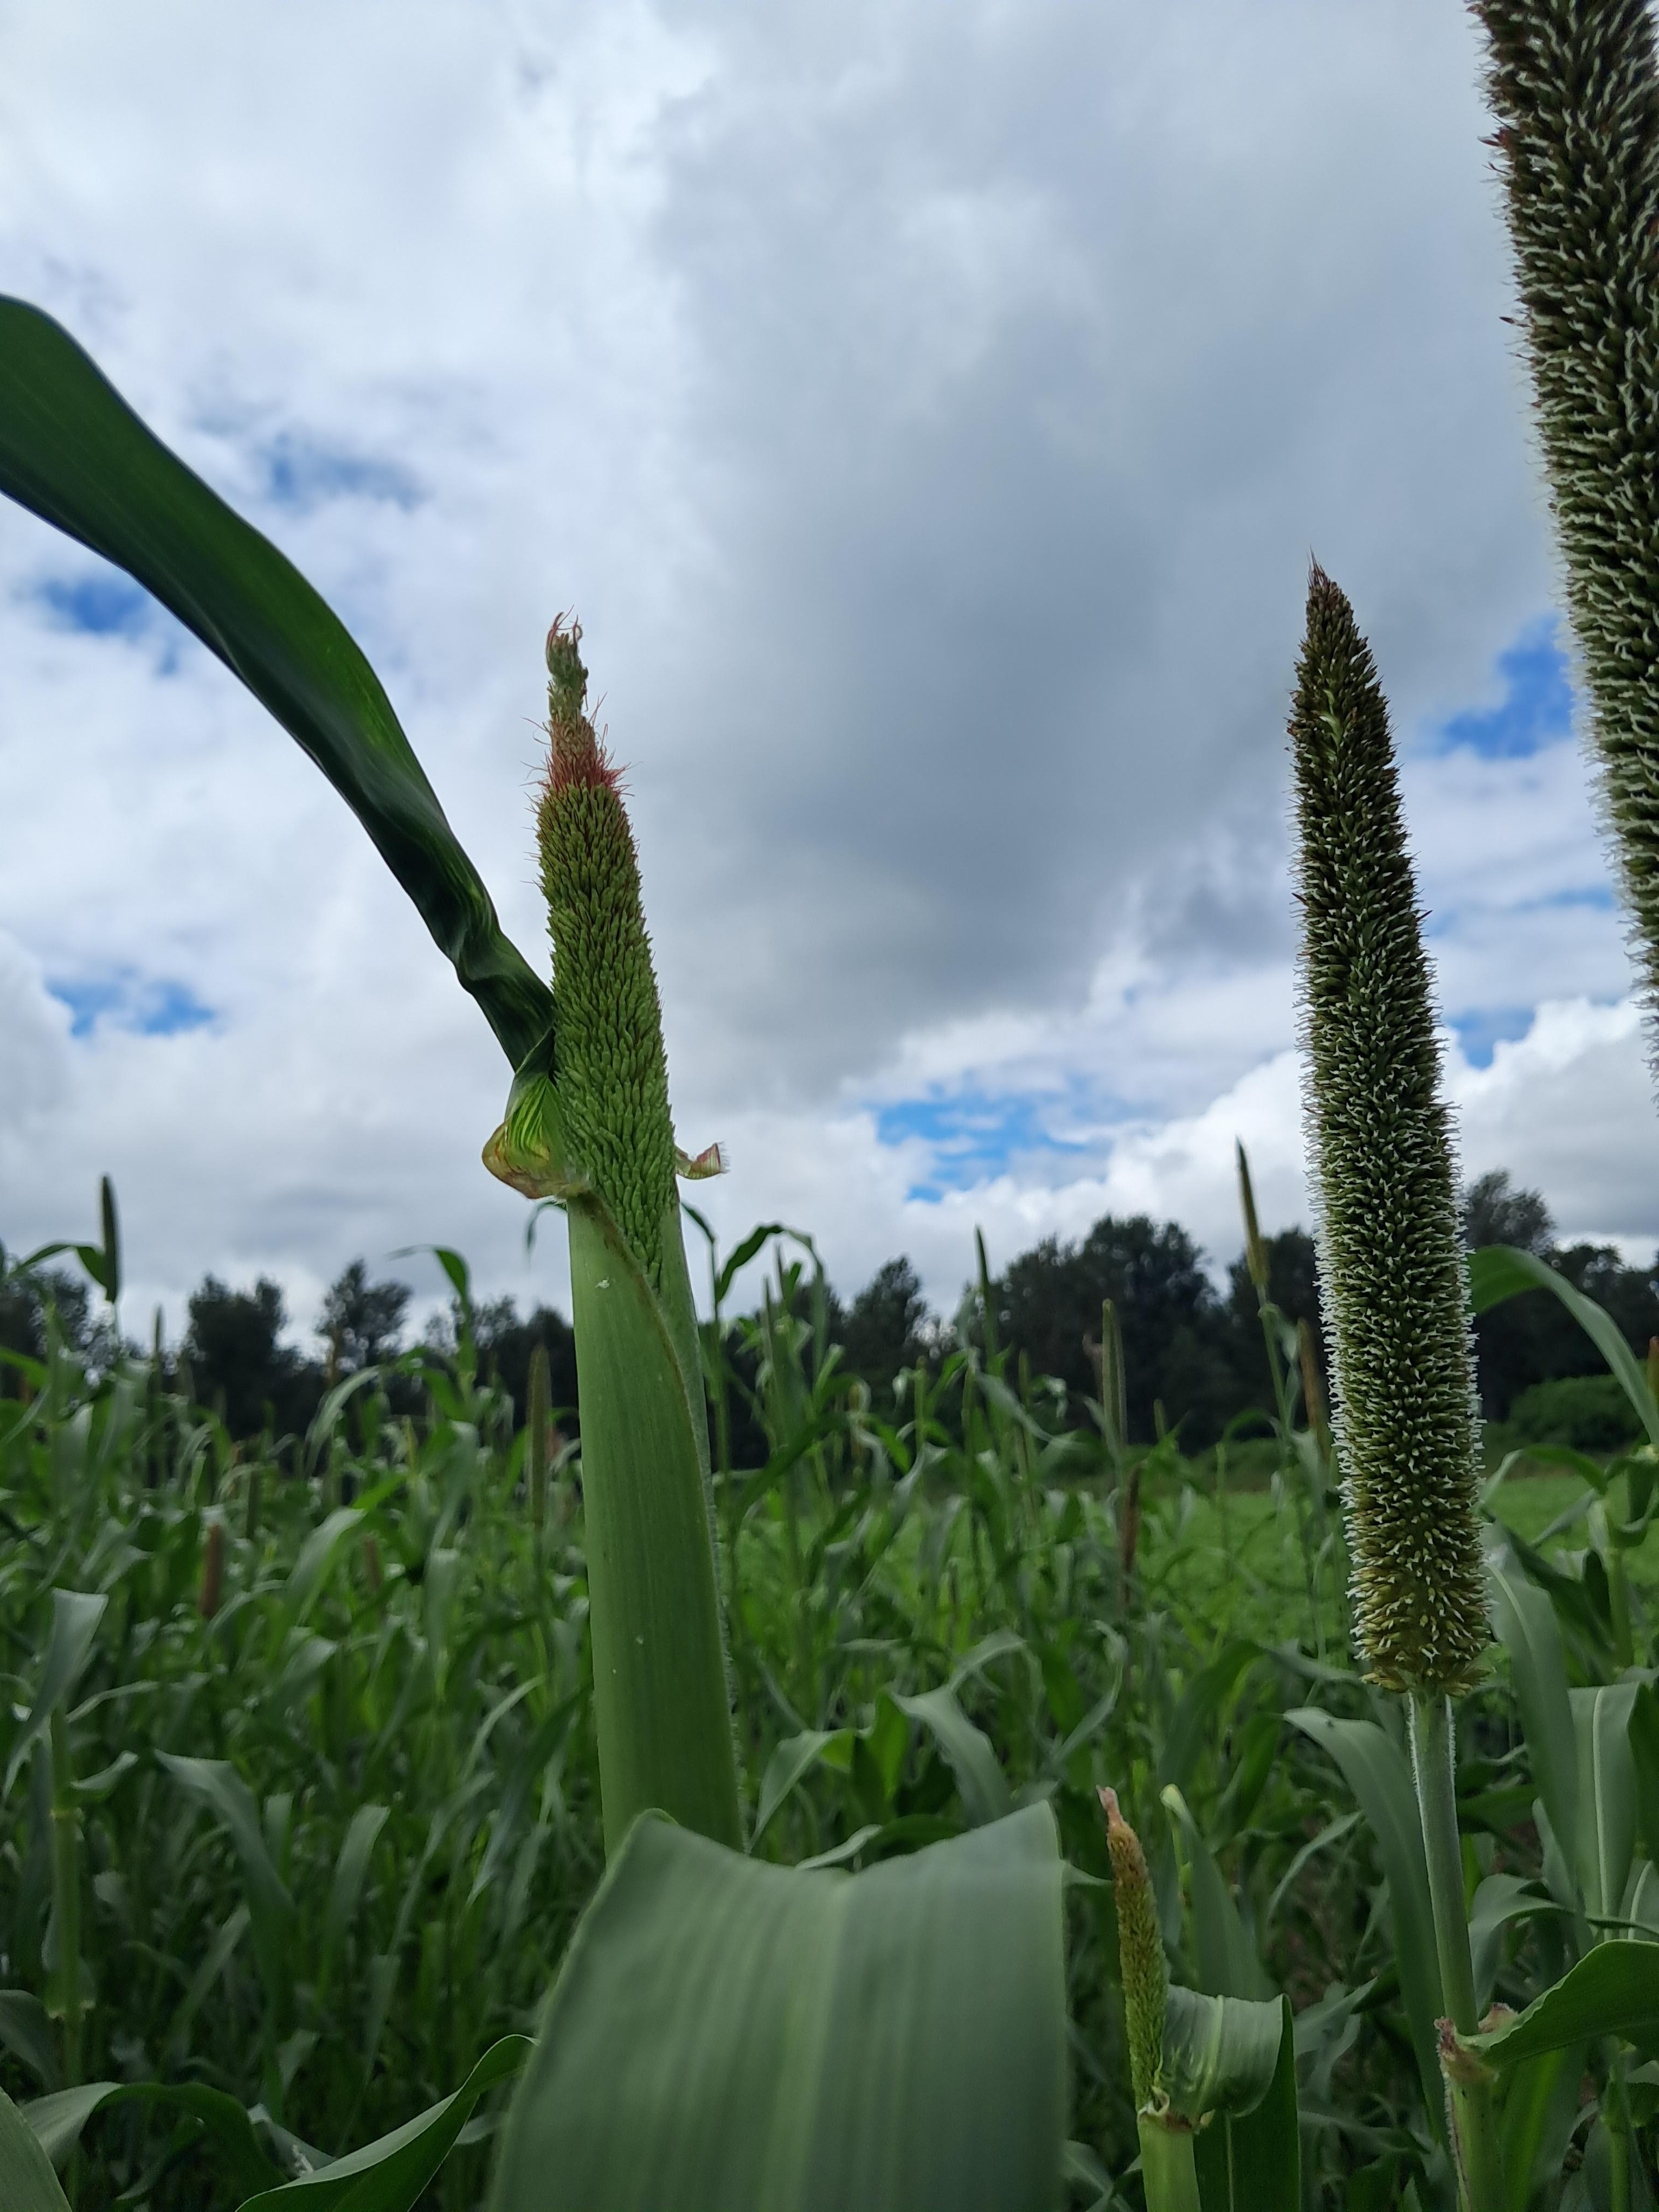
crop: pearl millet
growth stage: heading tuber
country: Tanzania
